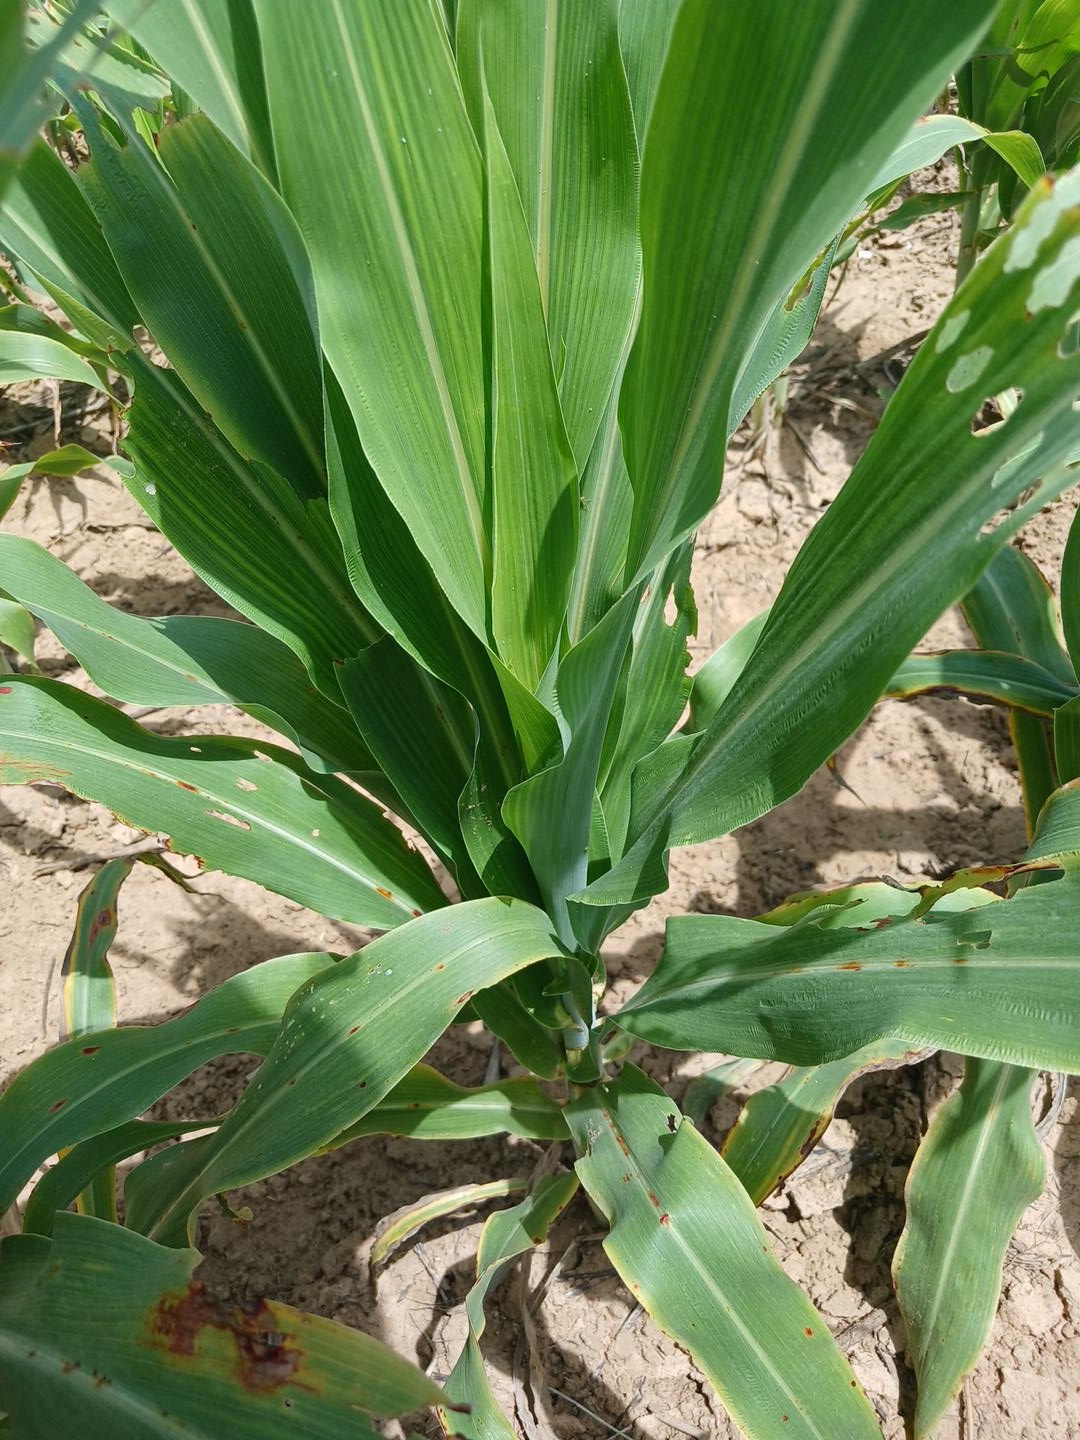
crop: sorghum
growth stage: vegetative
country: Senegal
